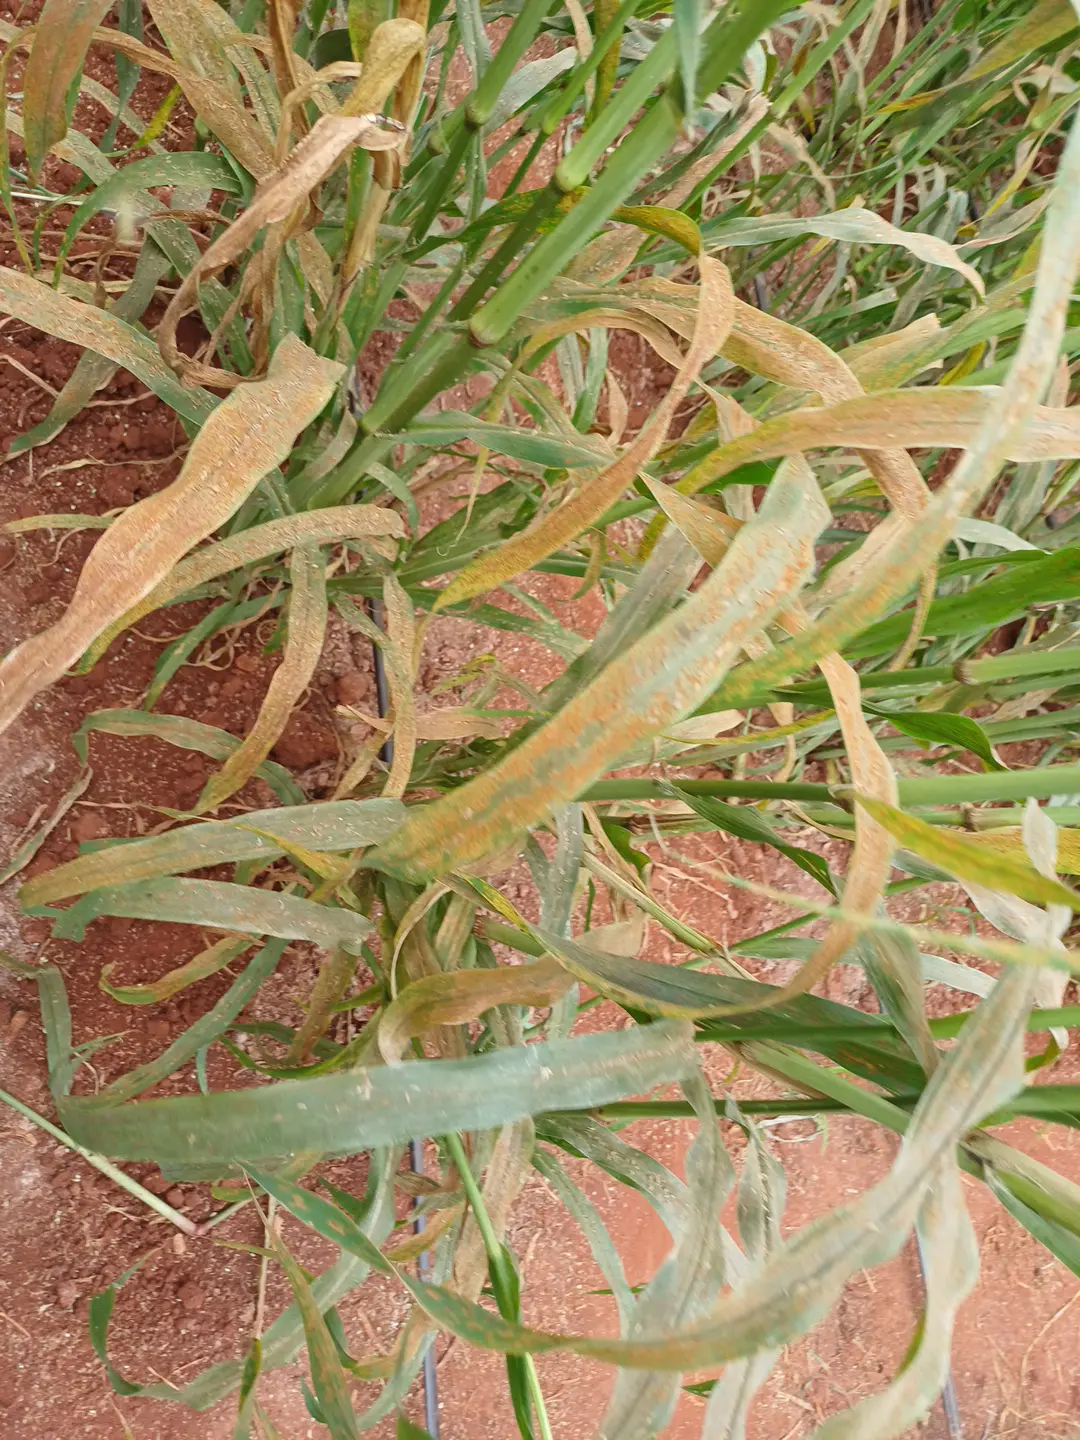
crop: pearl millet
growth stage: filling grain
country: Kenya
